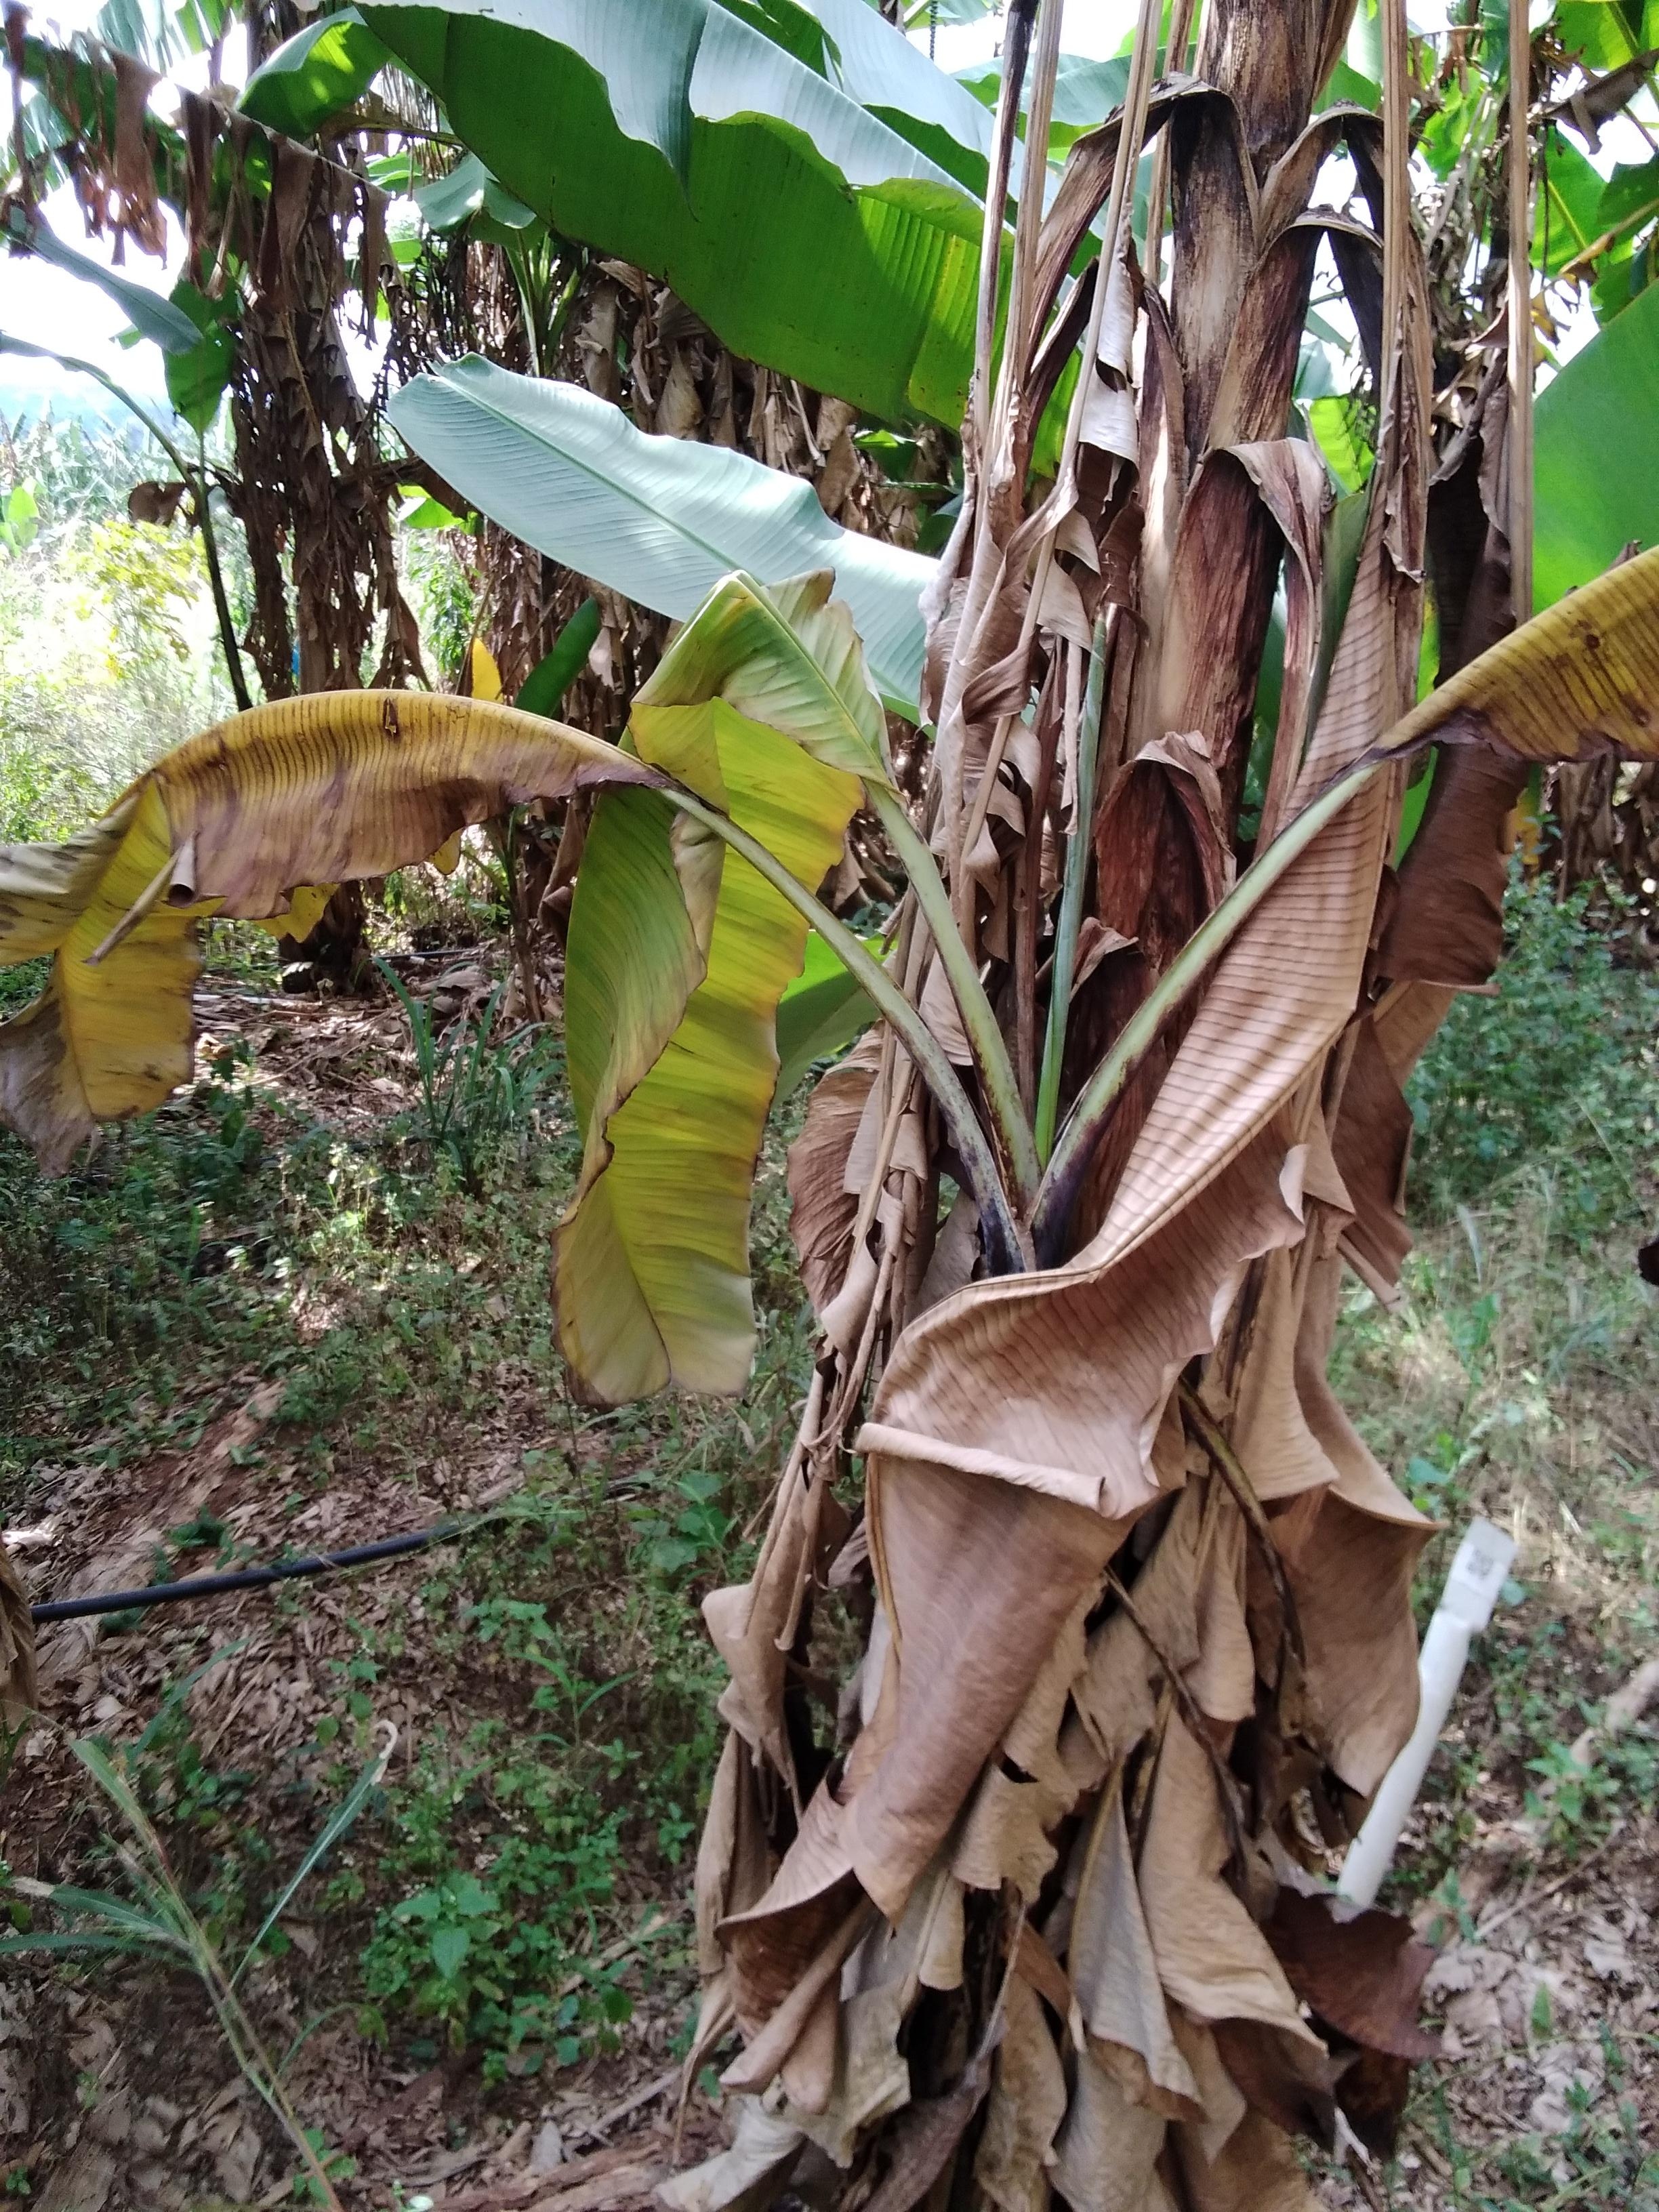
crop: banana
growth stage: vegetative
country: Uganda
